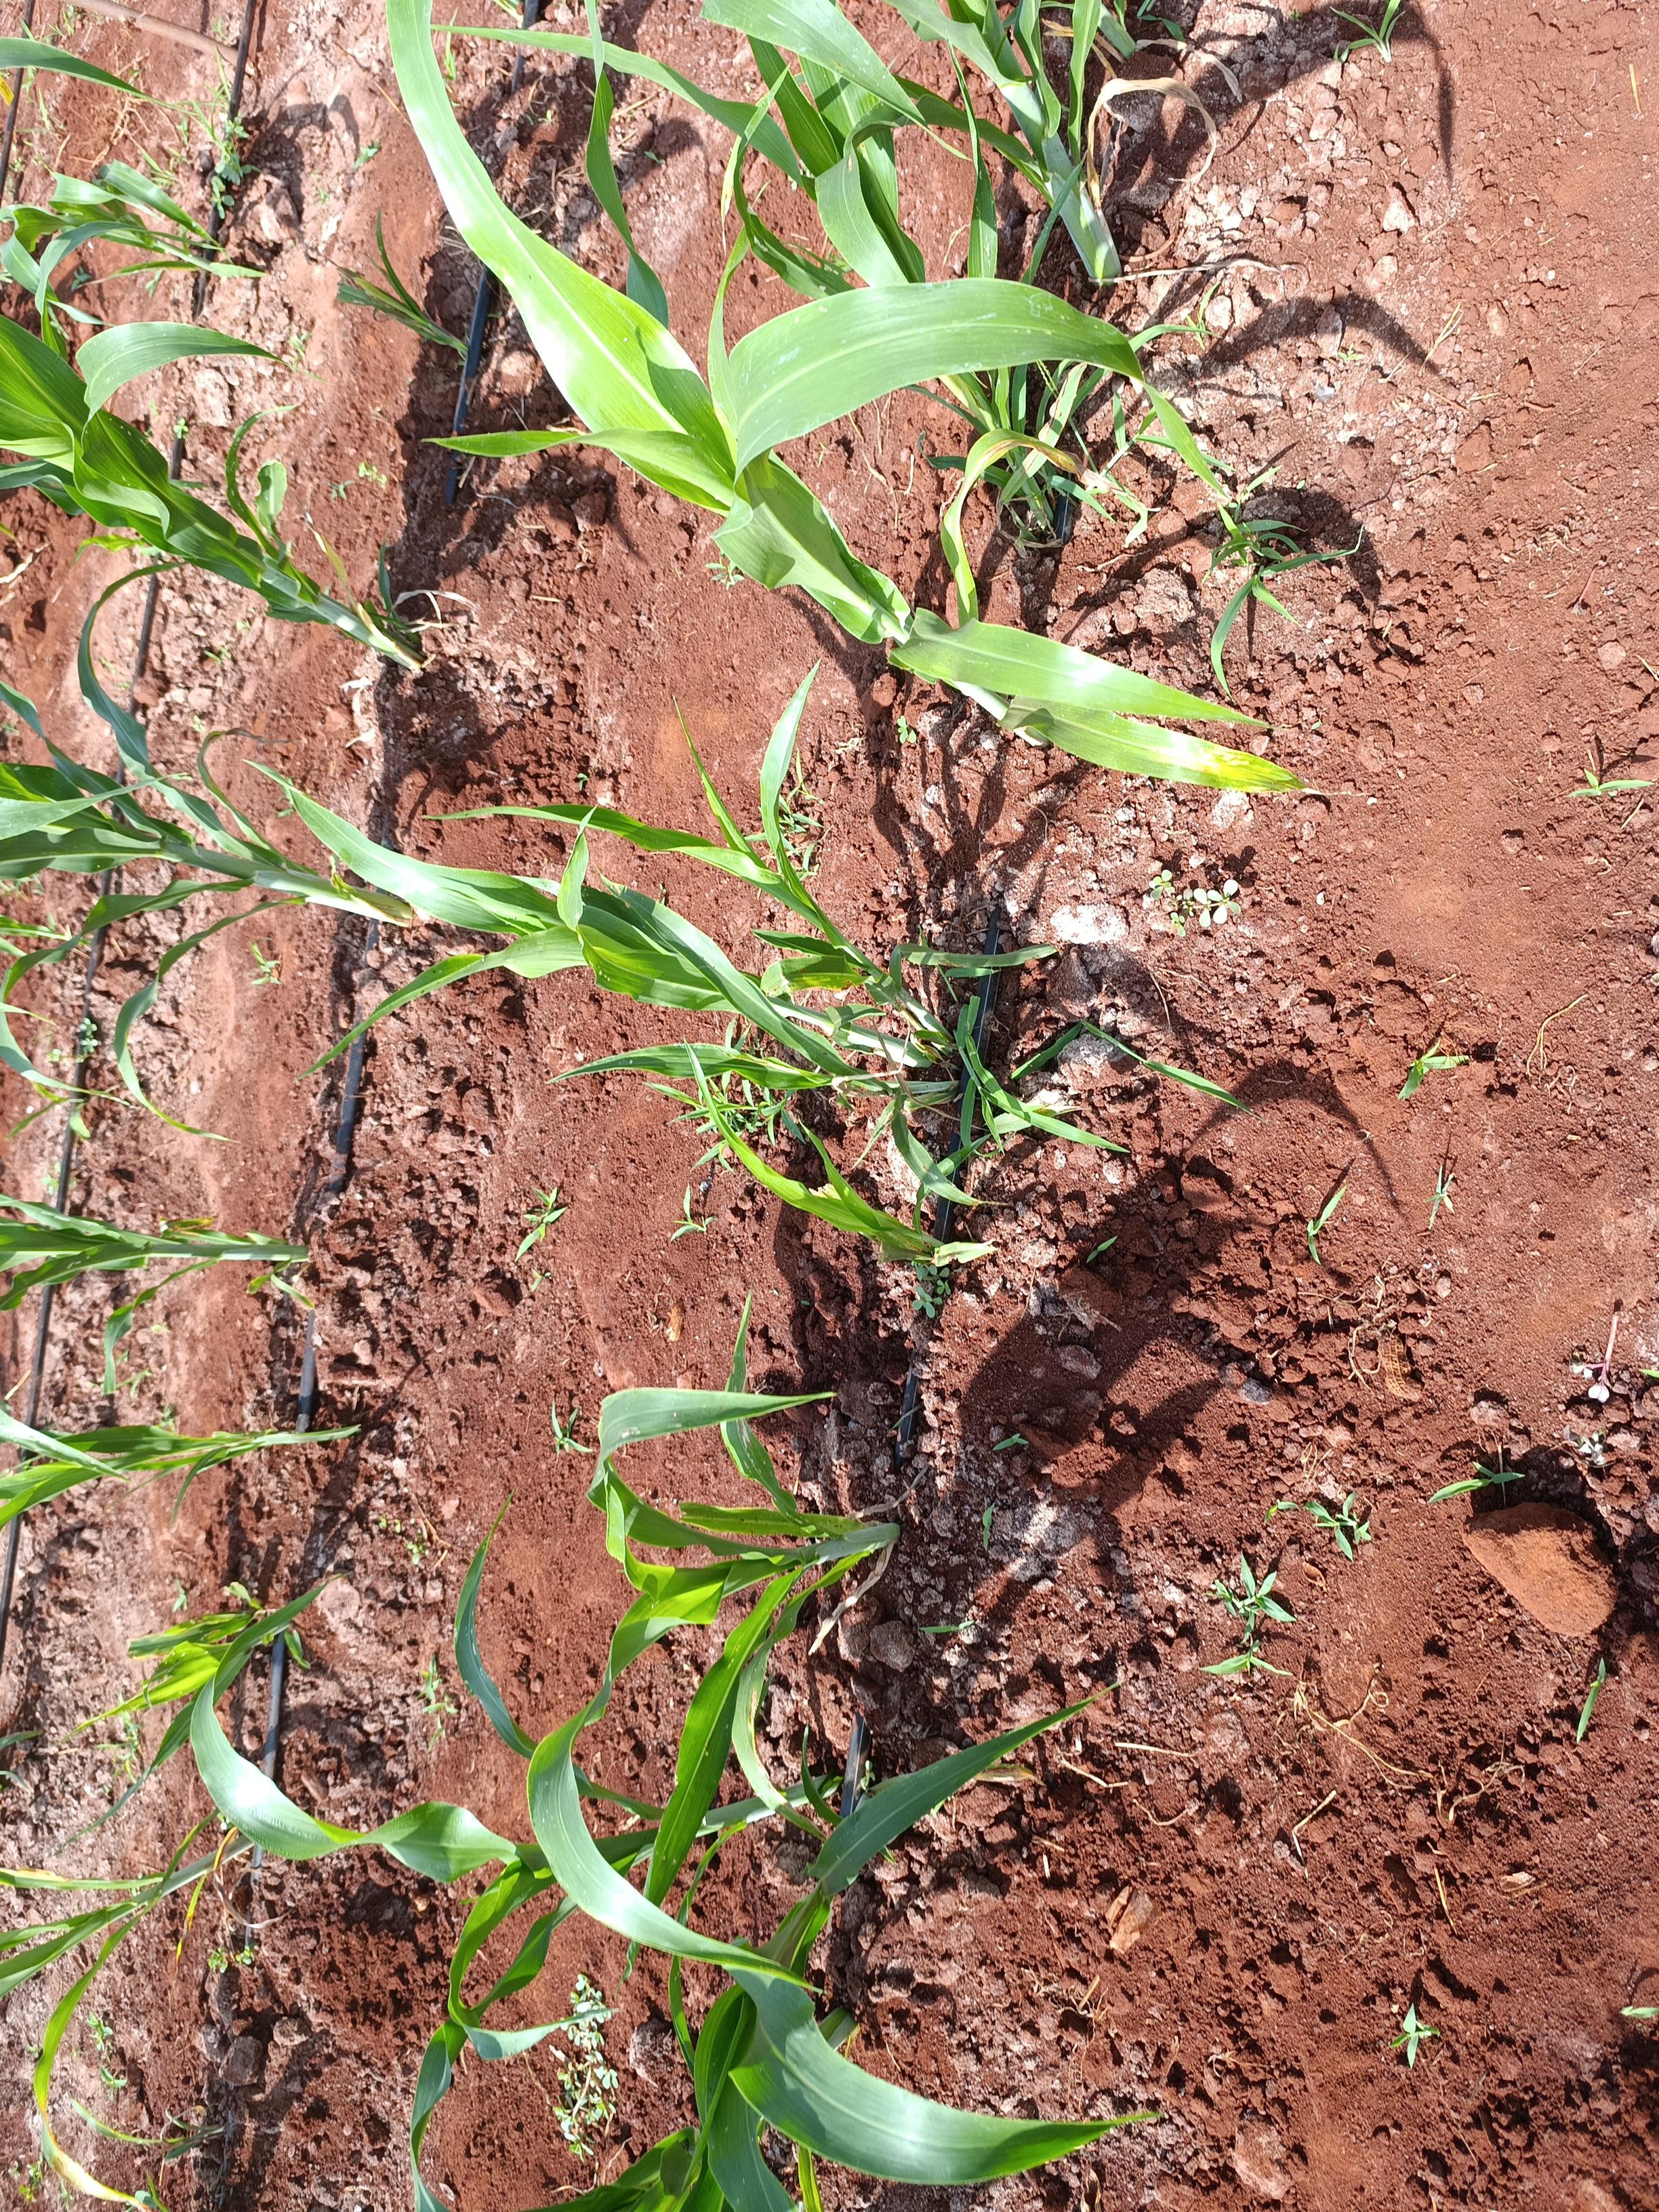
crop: sorghum
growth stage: elongation stem
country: Kenya
